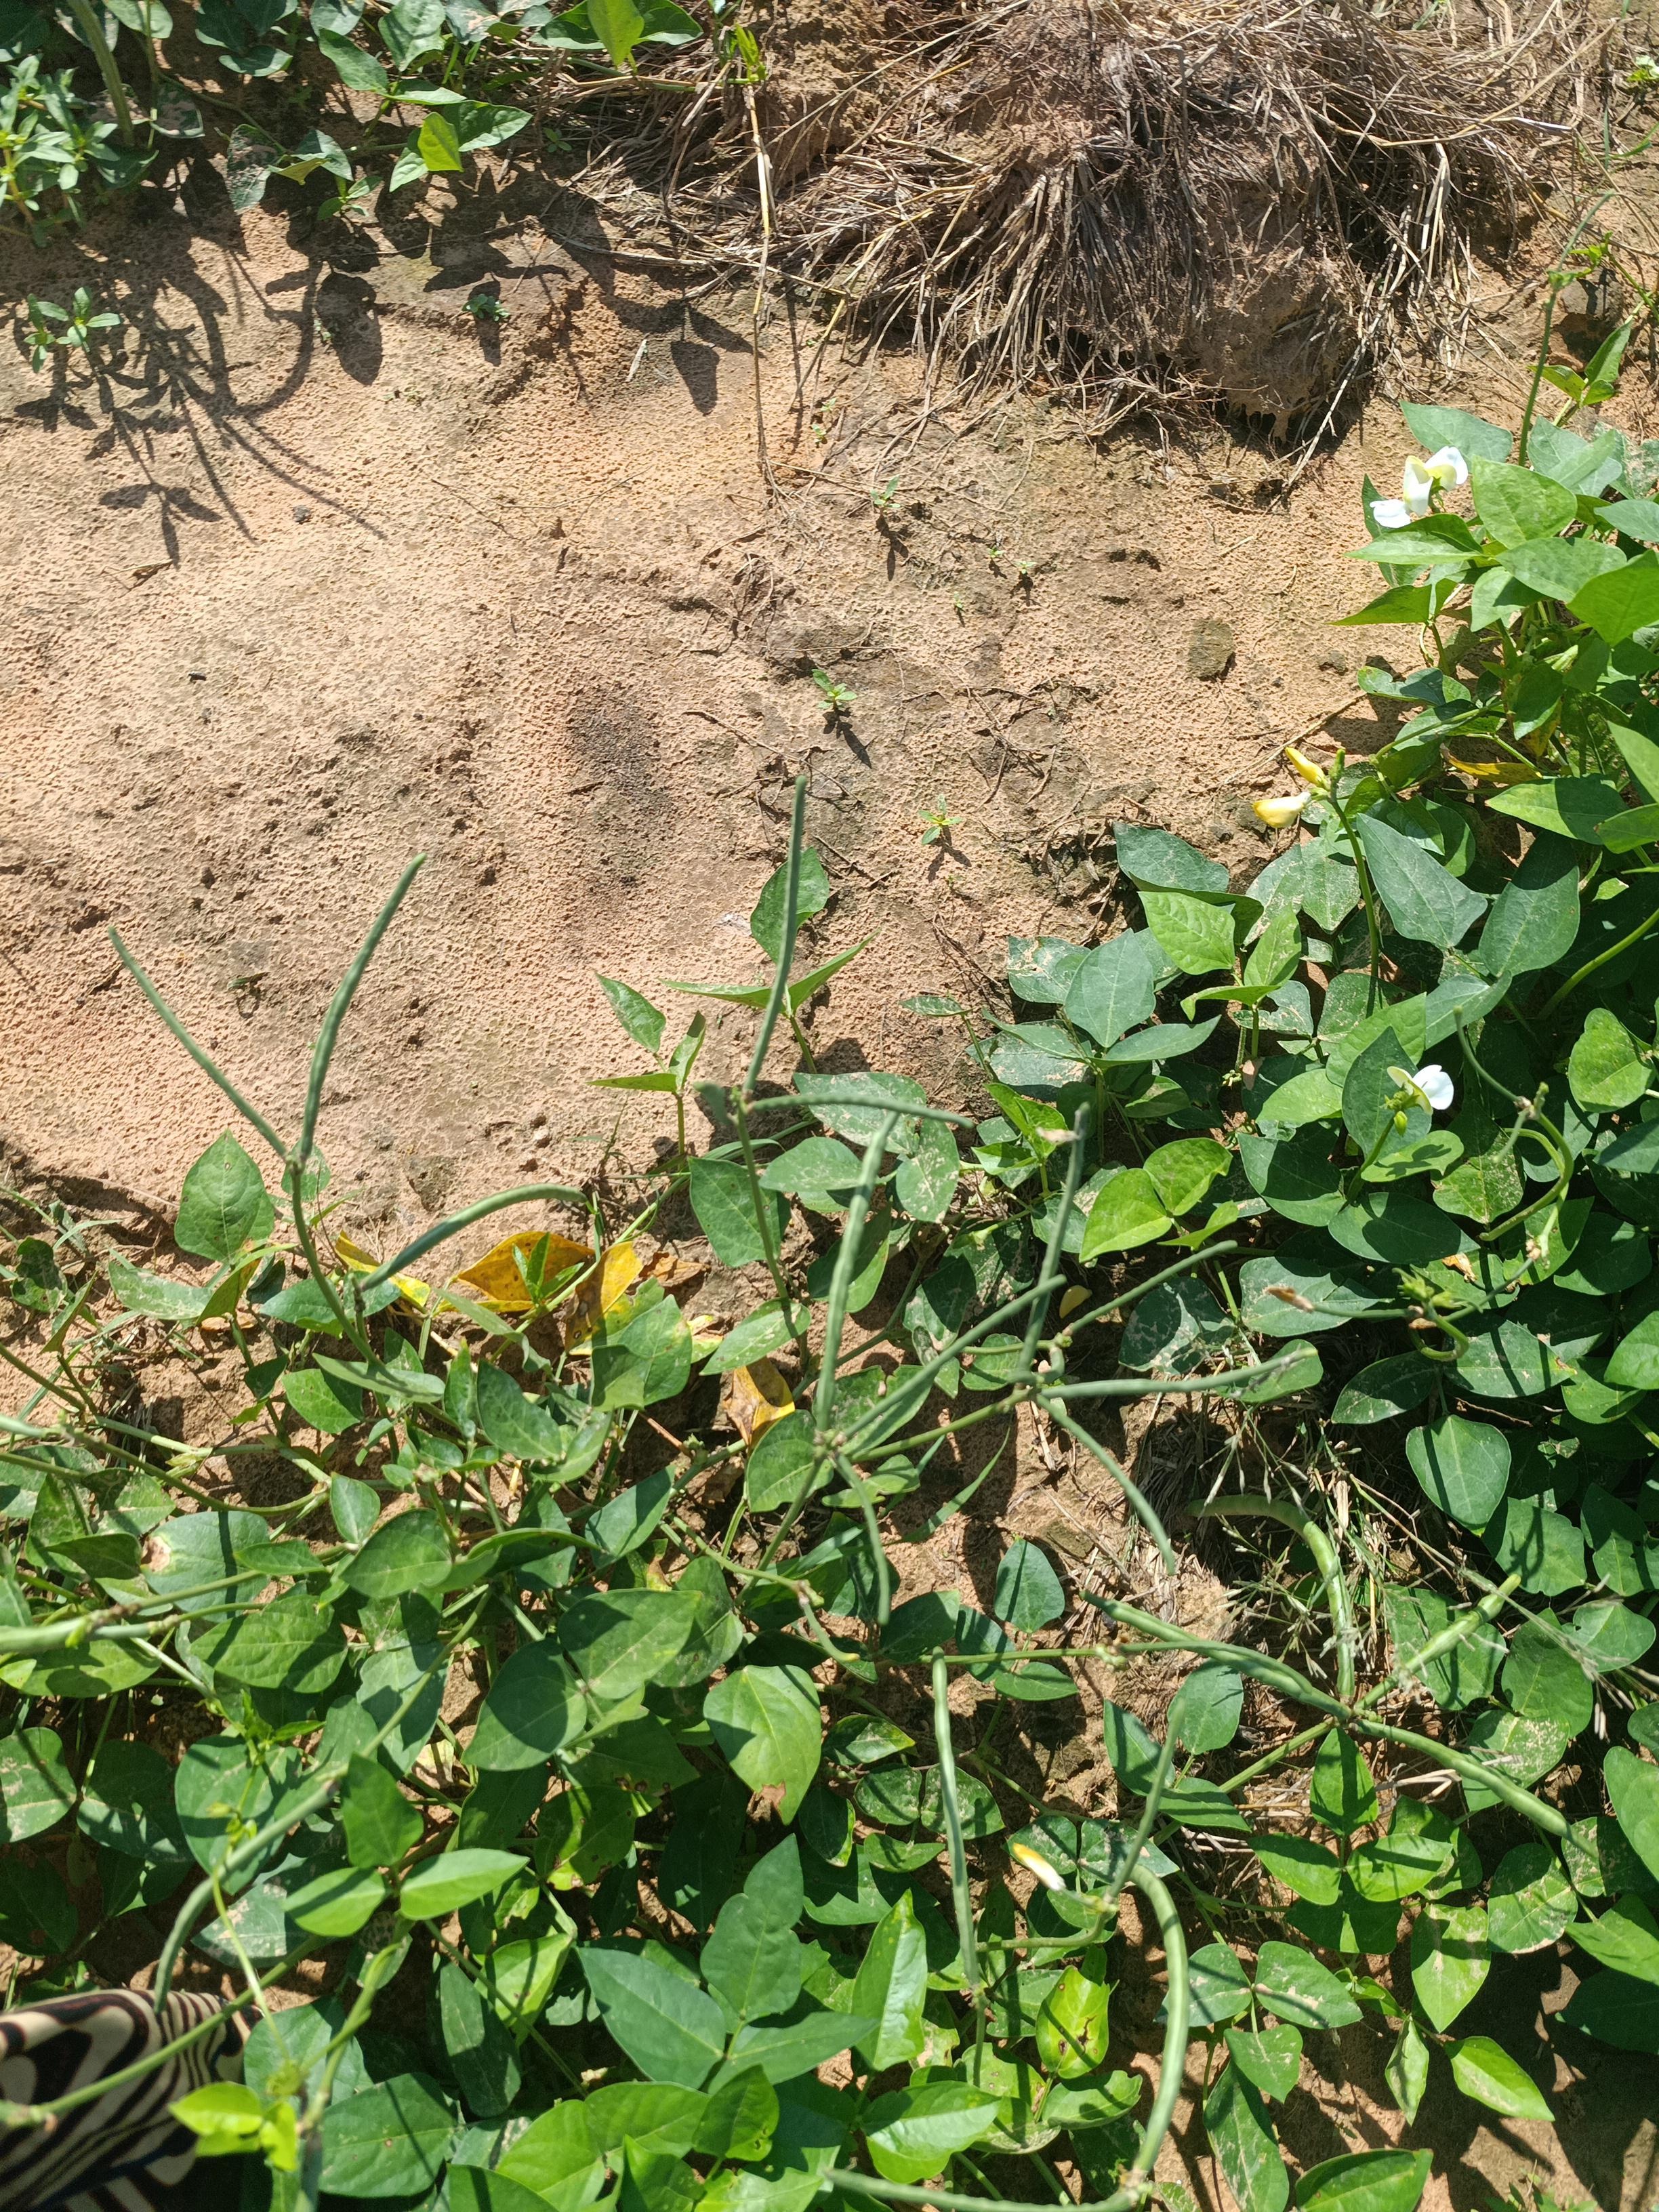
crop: cowpea
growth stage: development pod
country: Nigeria
